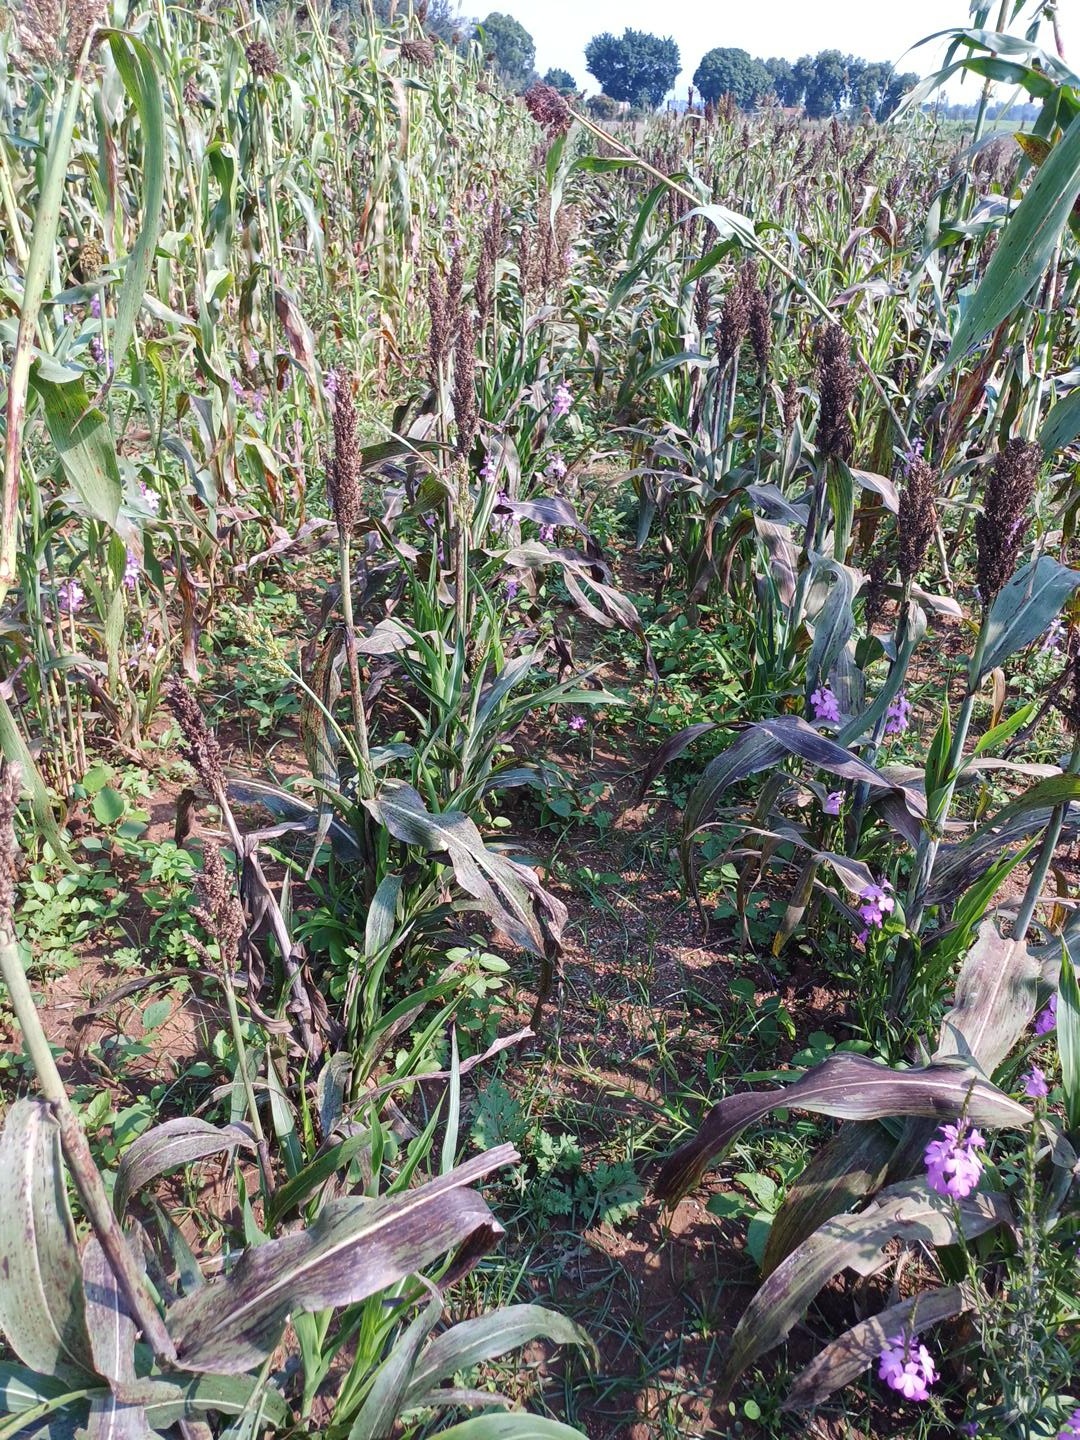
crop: sorghum
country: Kenya
